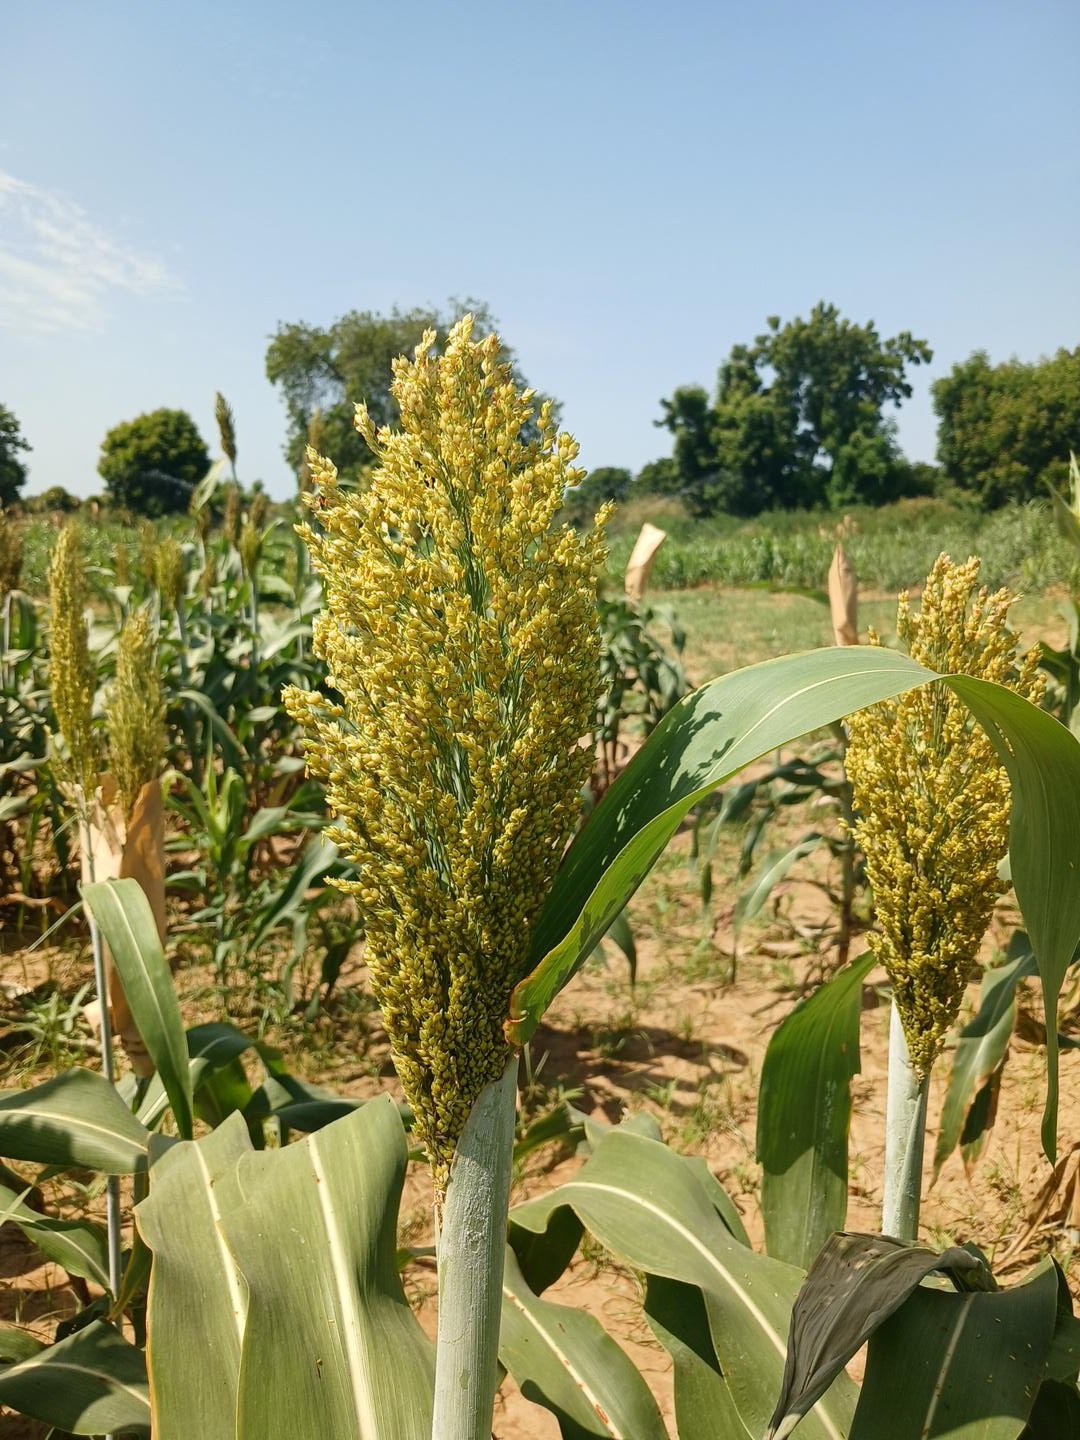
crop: sorghum
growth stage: flowering
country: Senegal
